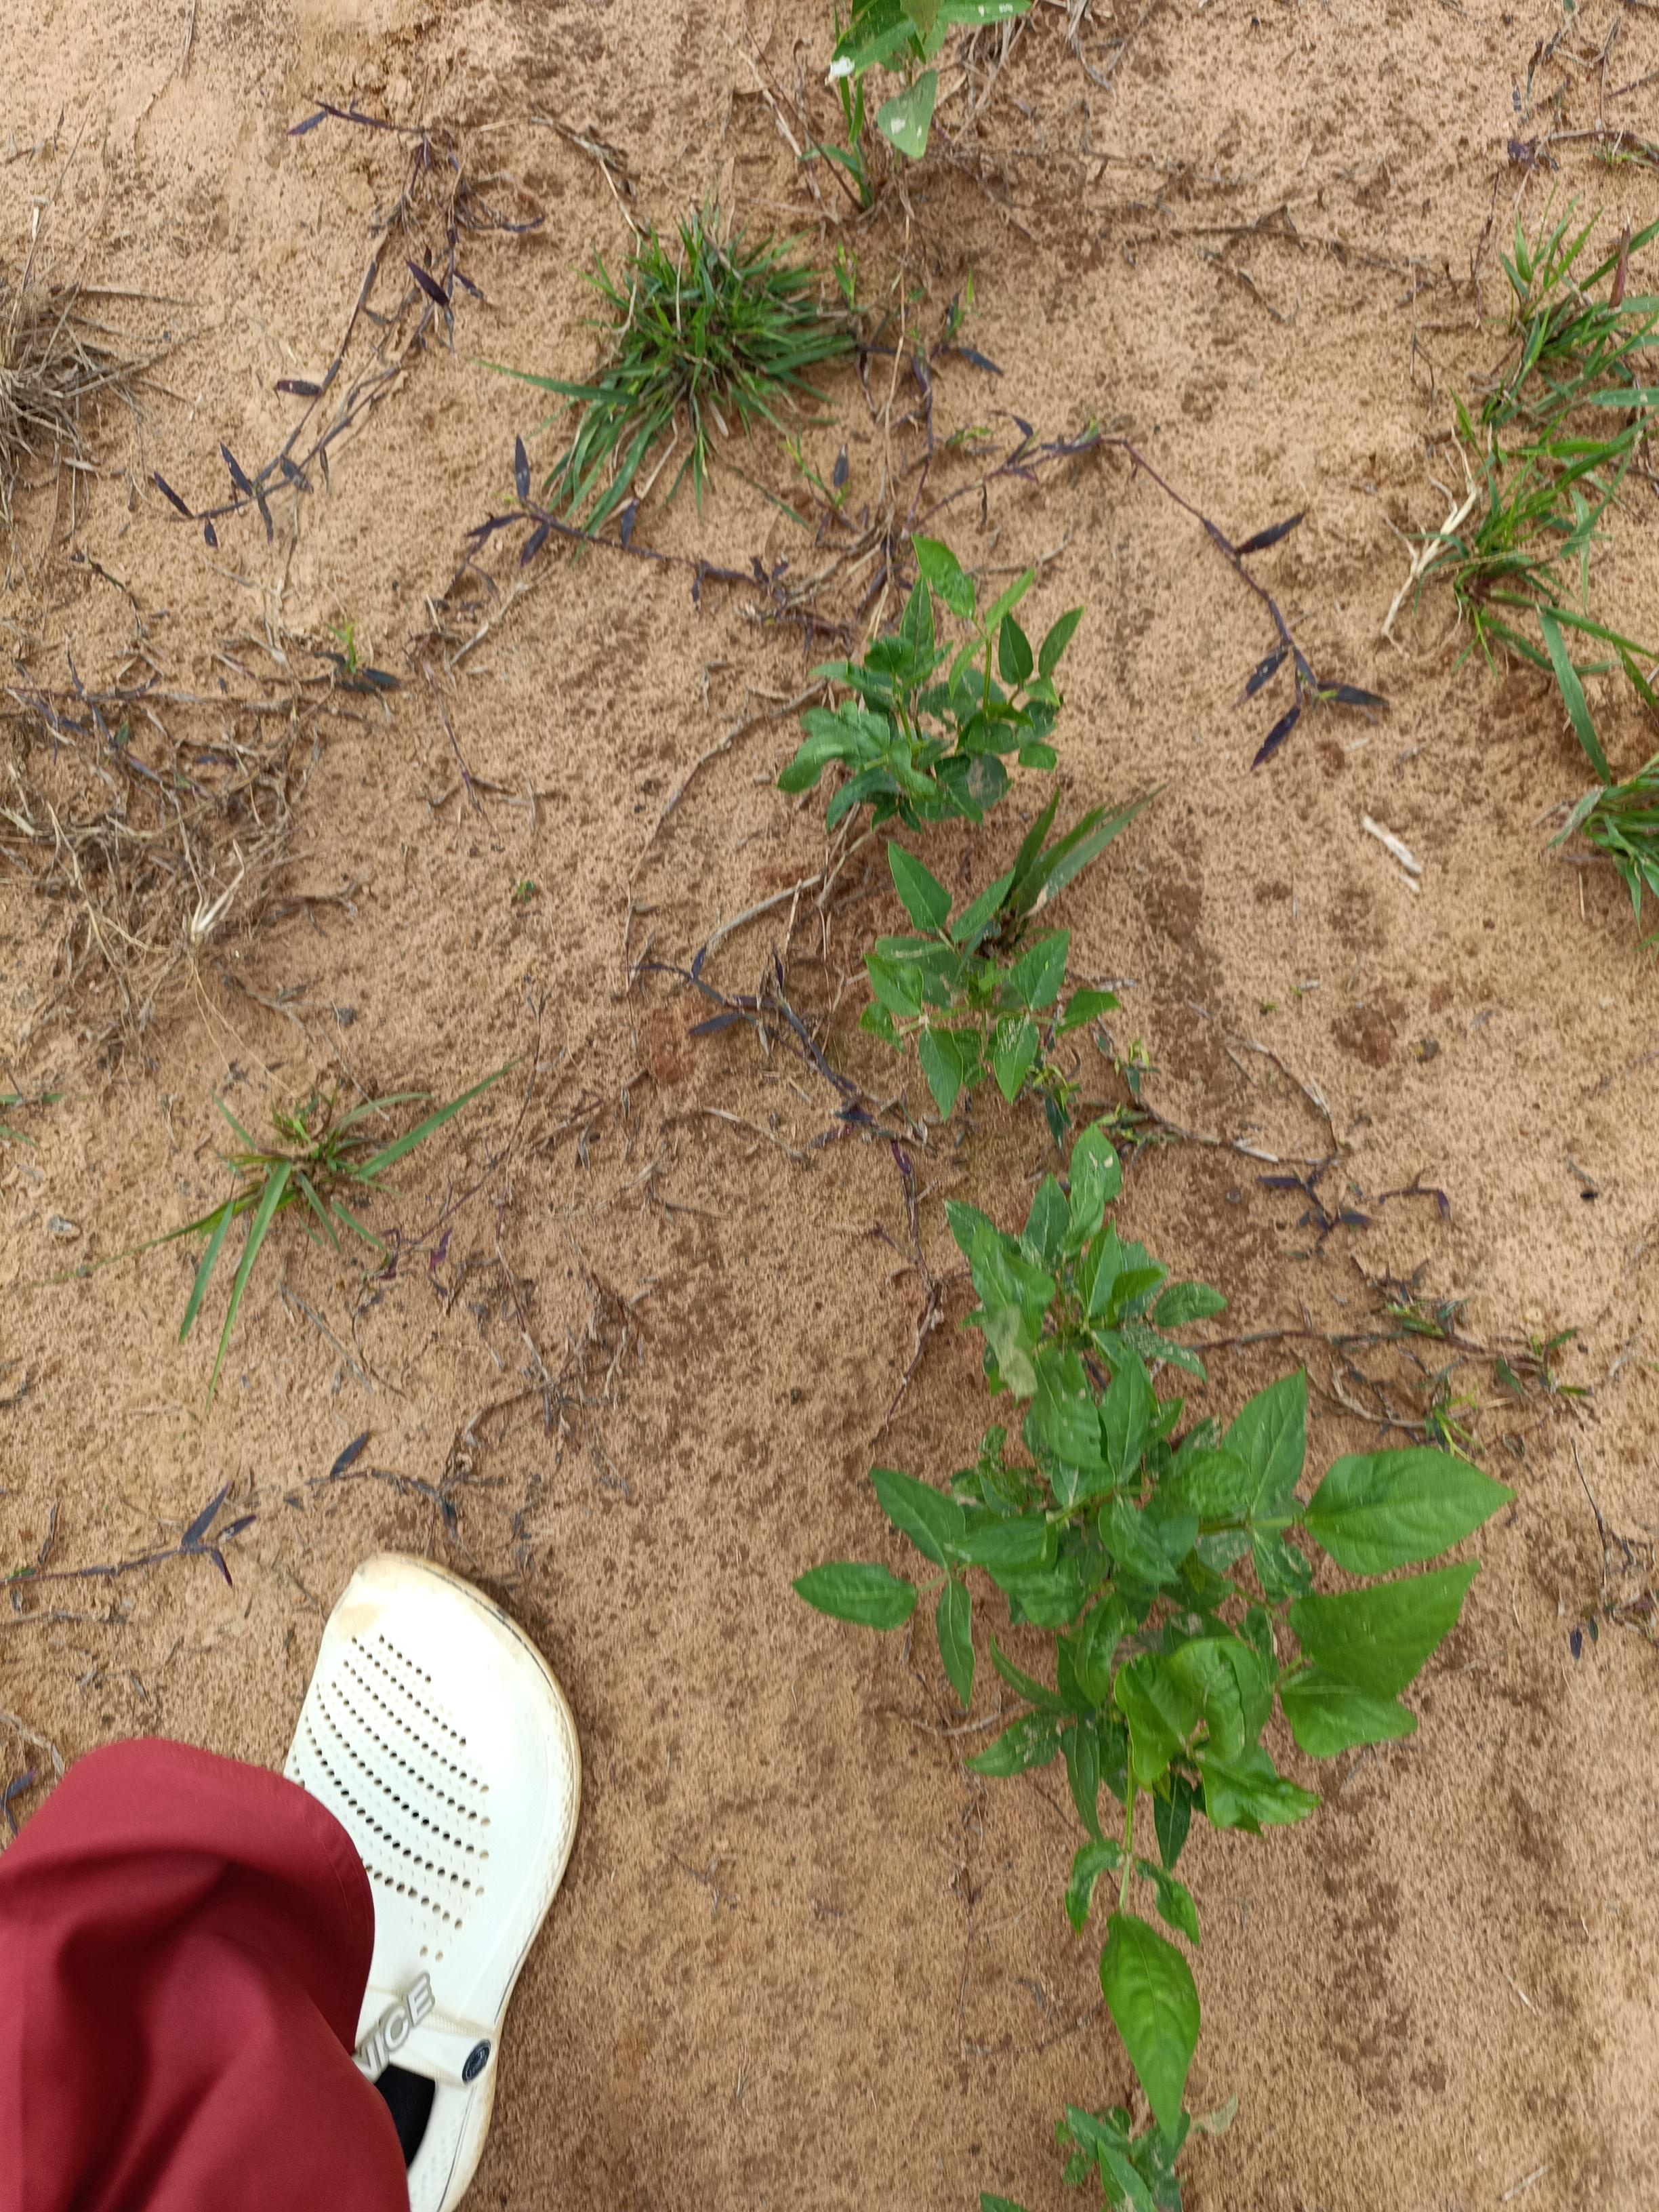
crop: cowpea
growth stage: emergence
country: Nigeria
